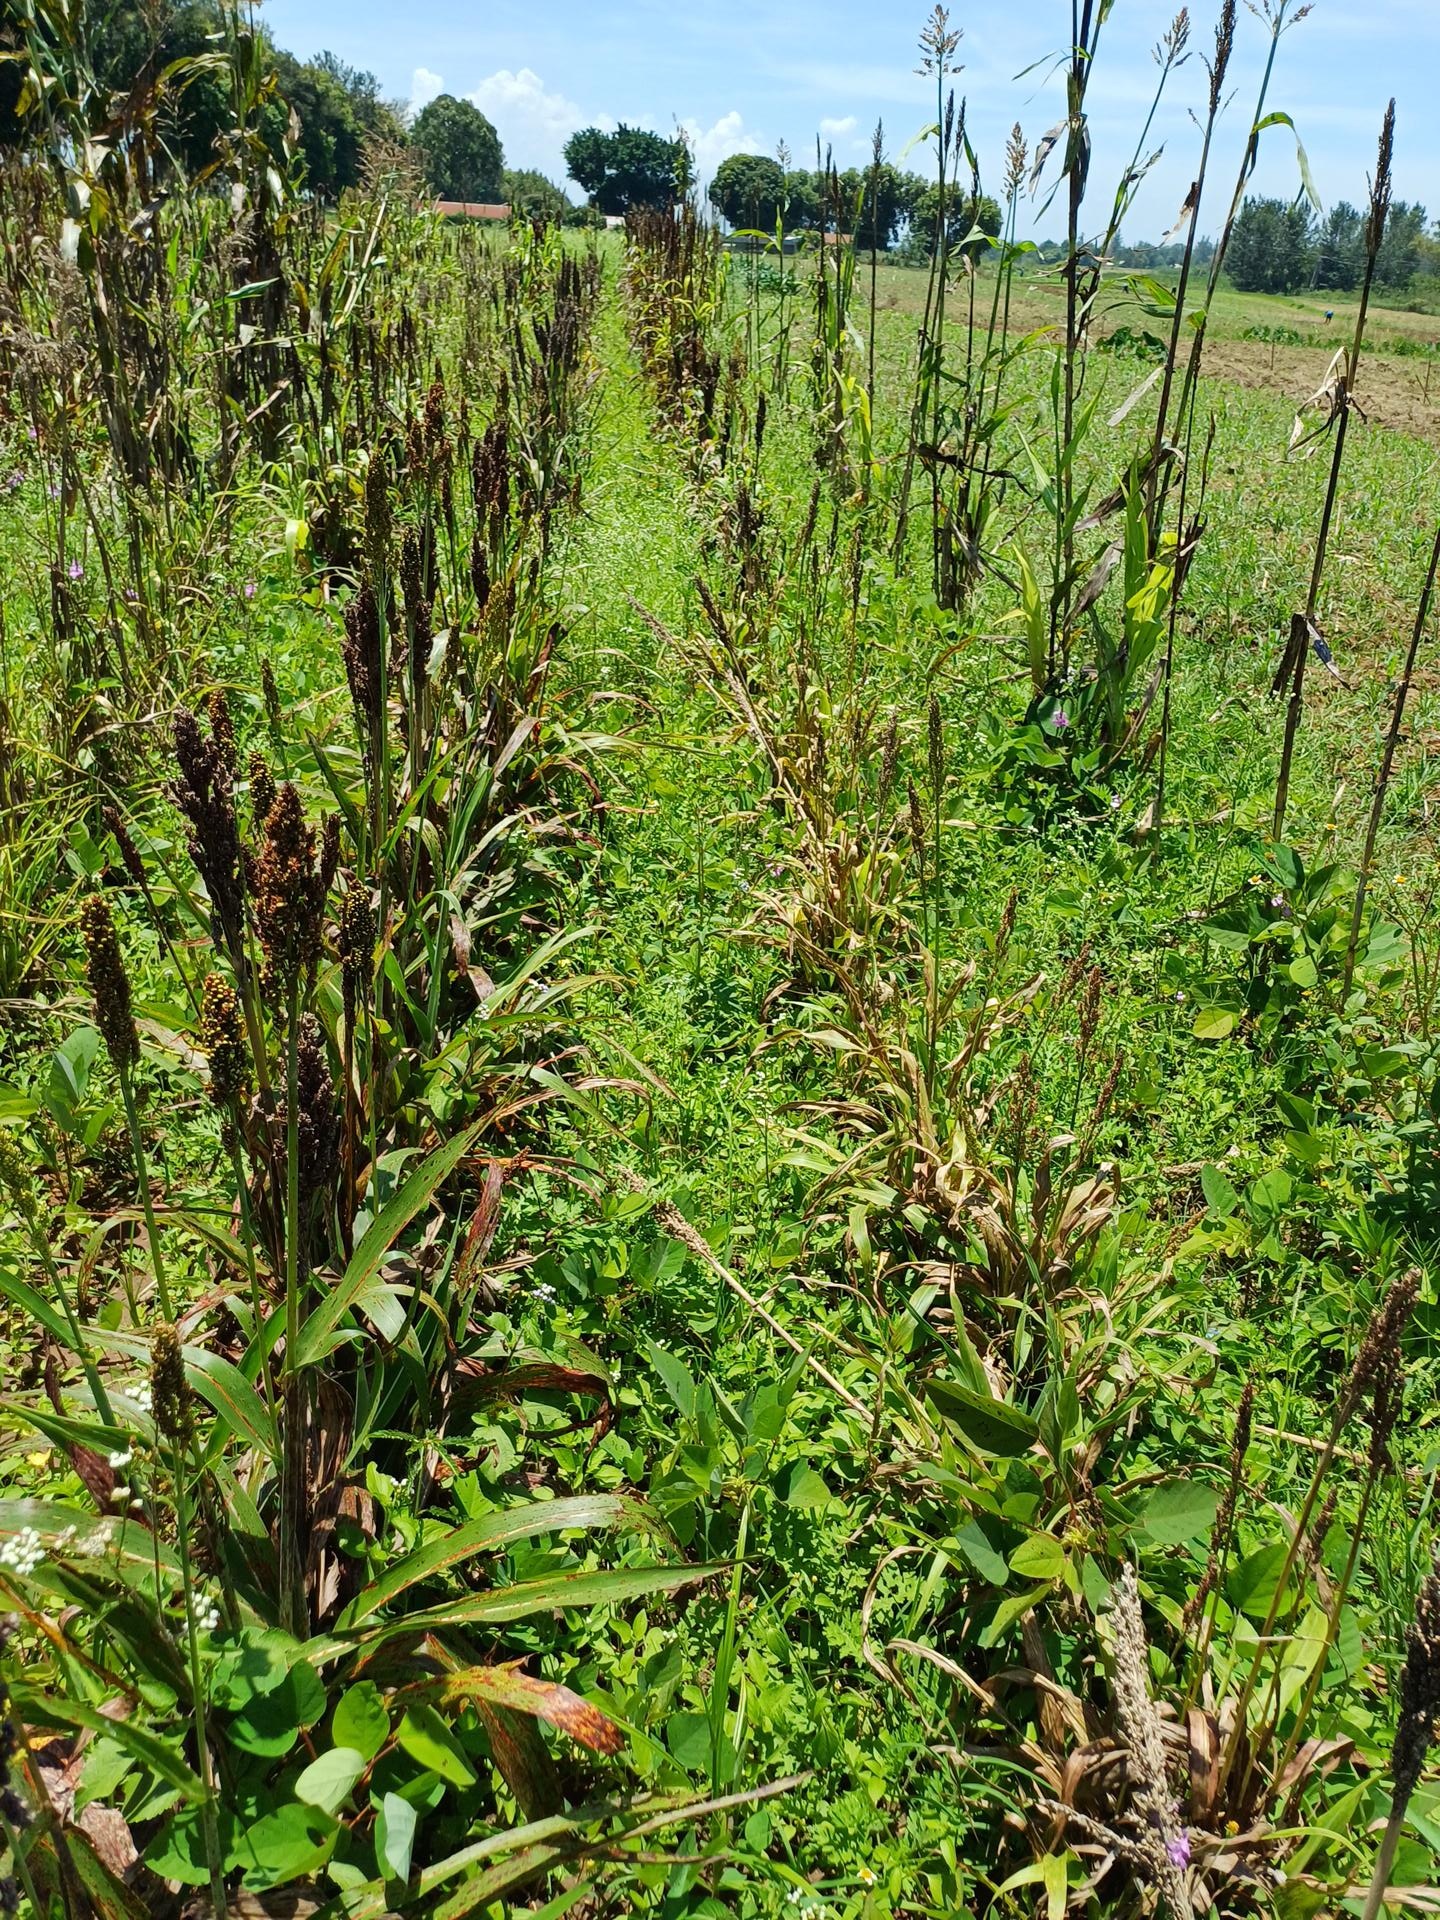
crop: sorghum
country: Kenya
